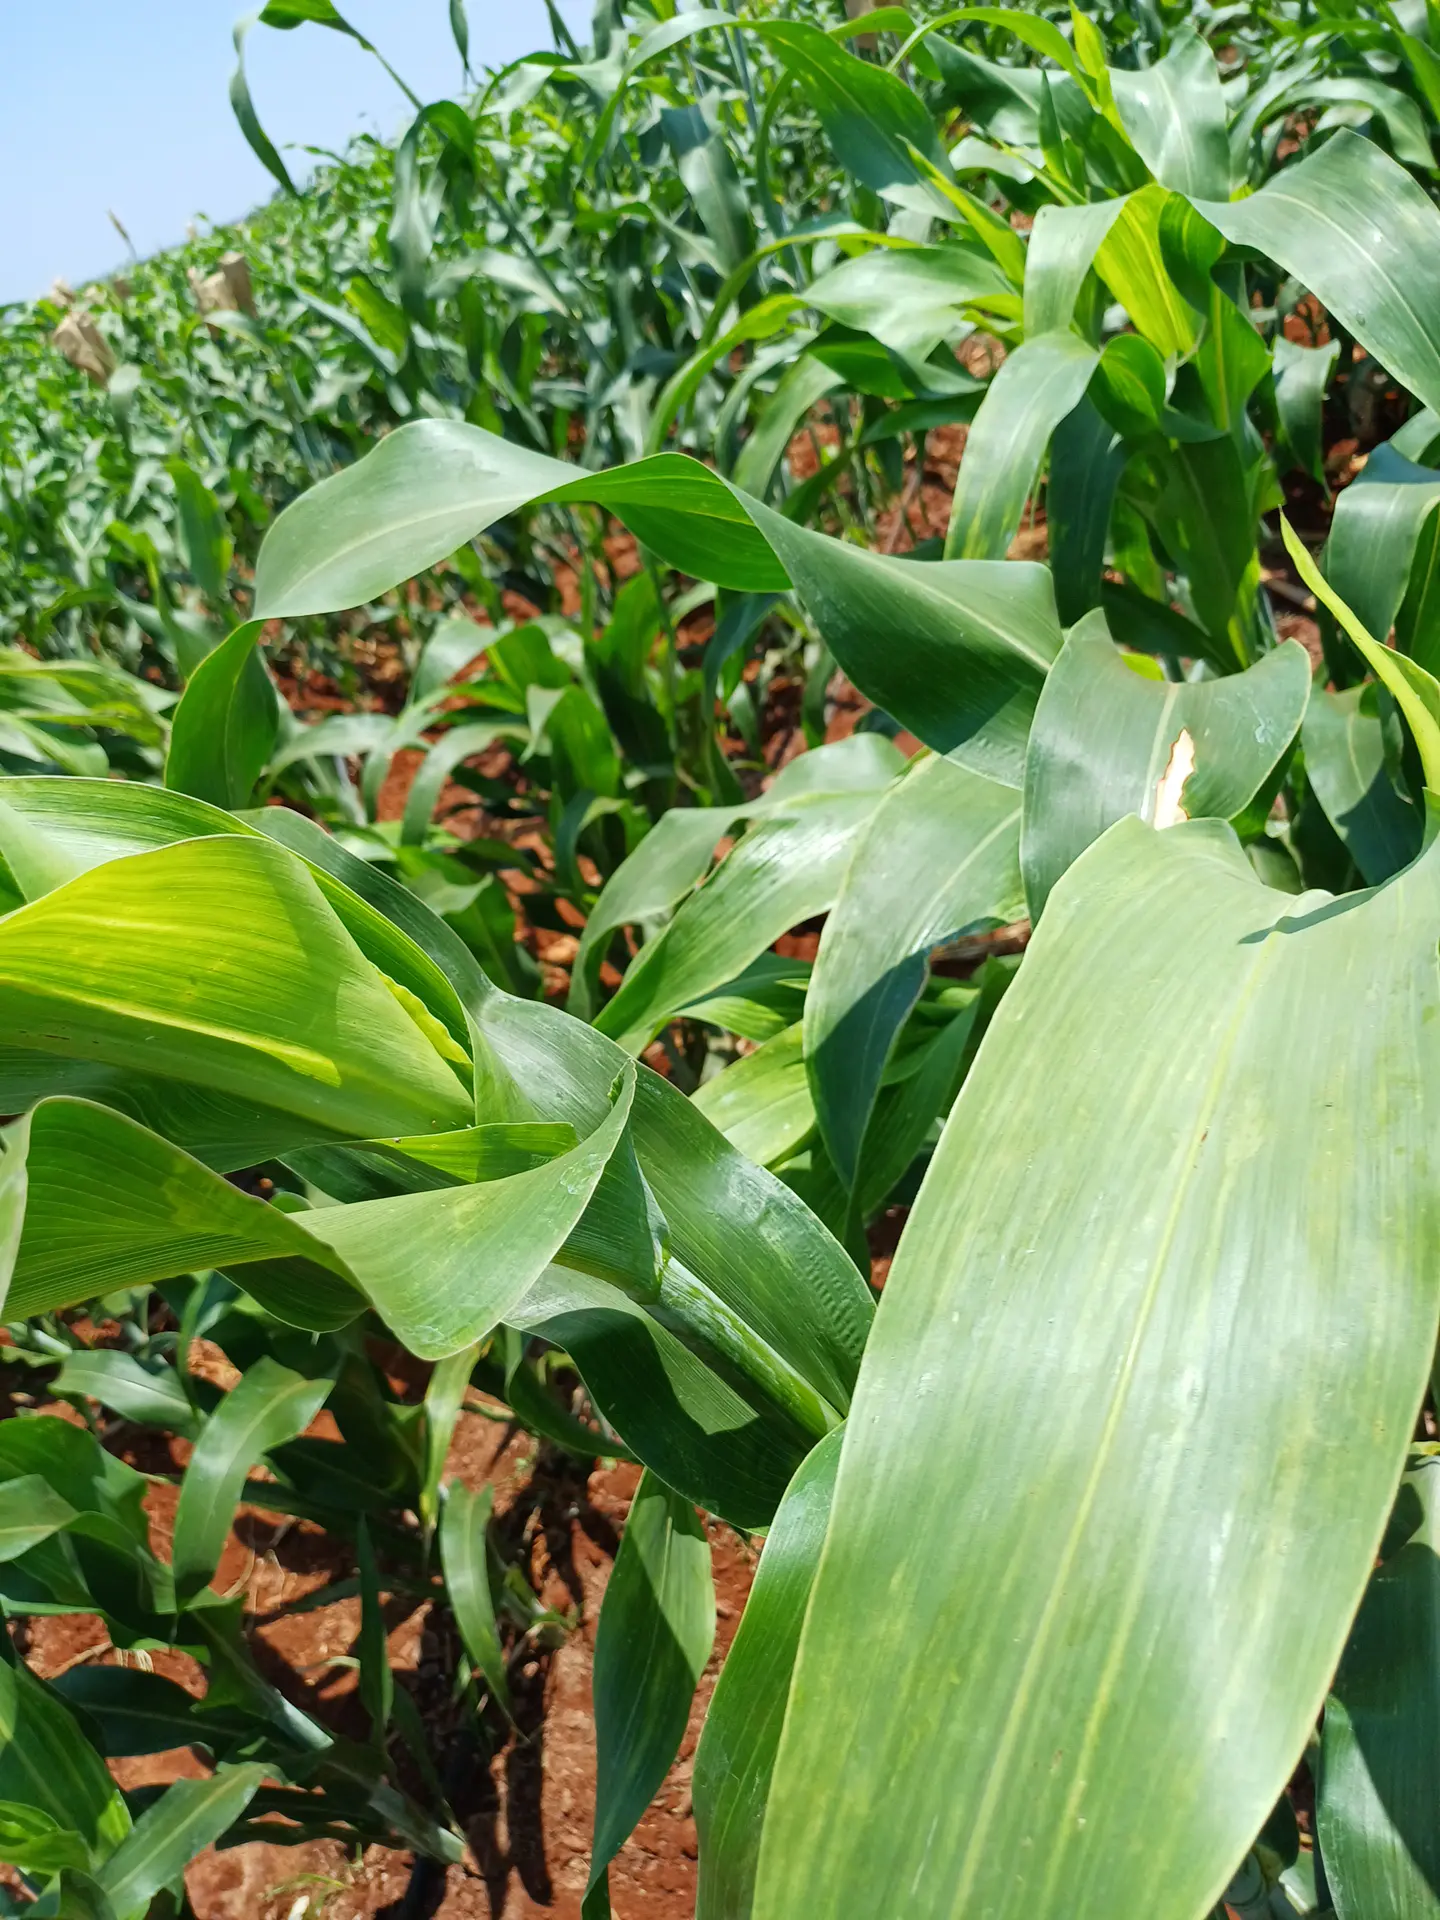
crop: sorghum
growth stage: vegetative
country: Kenya
